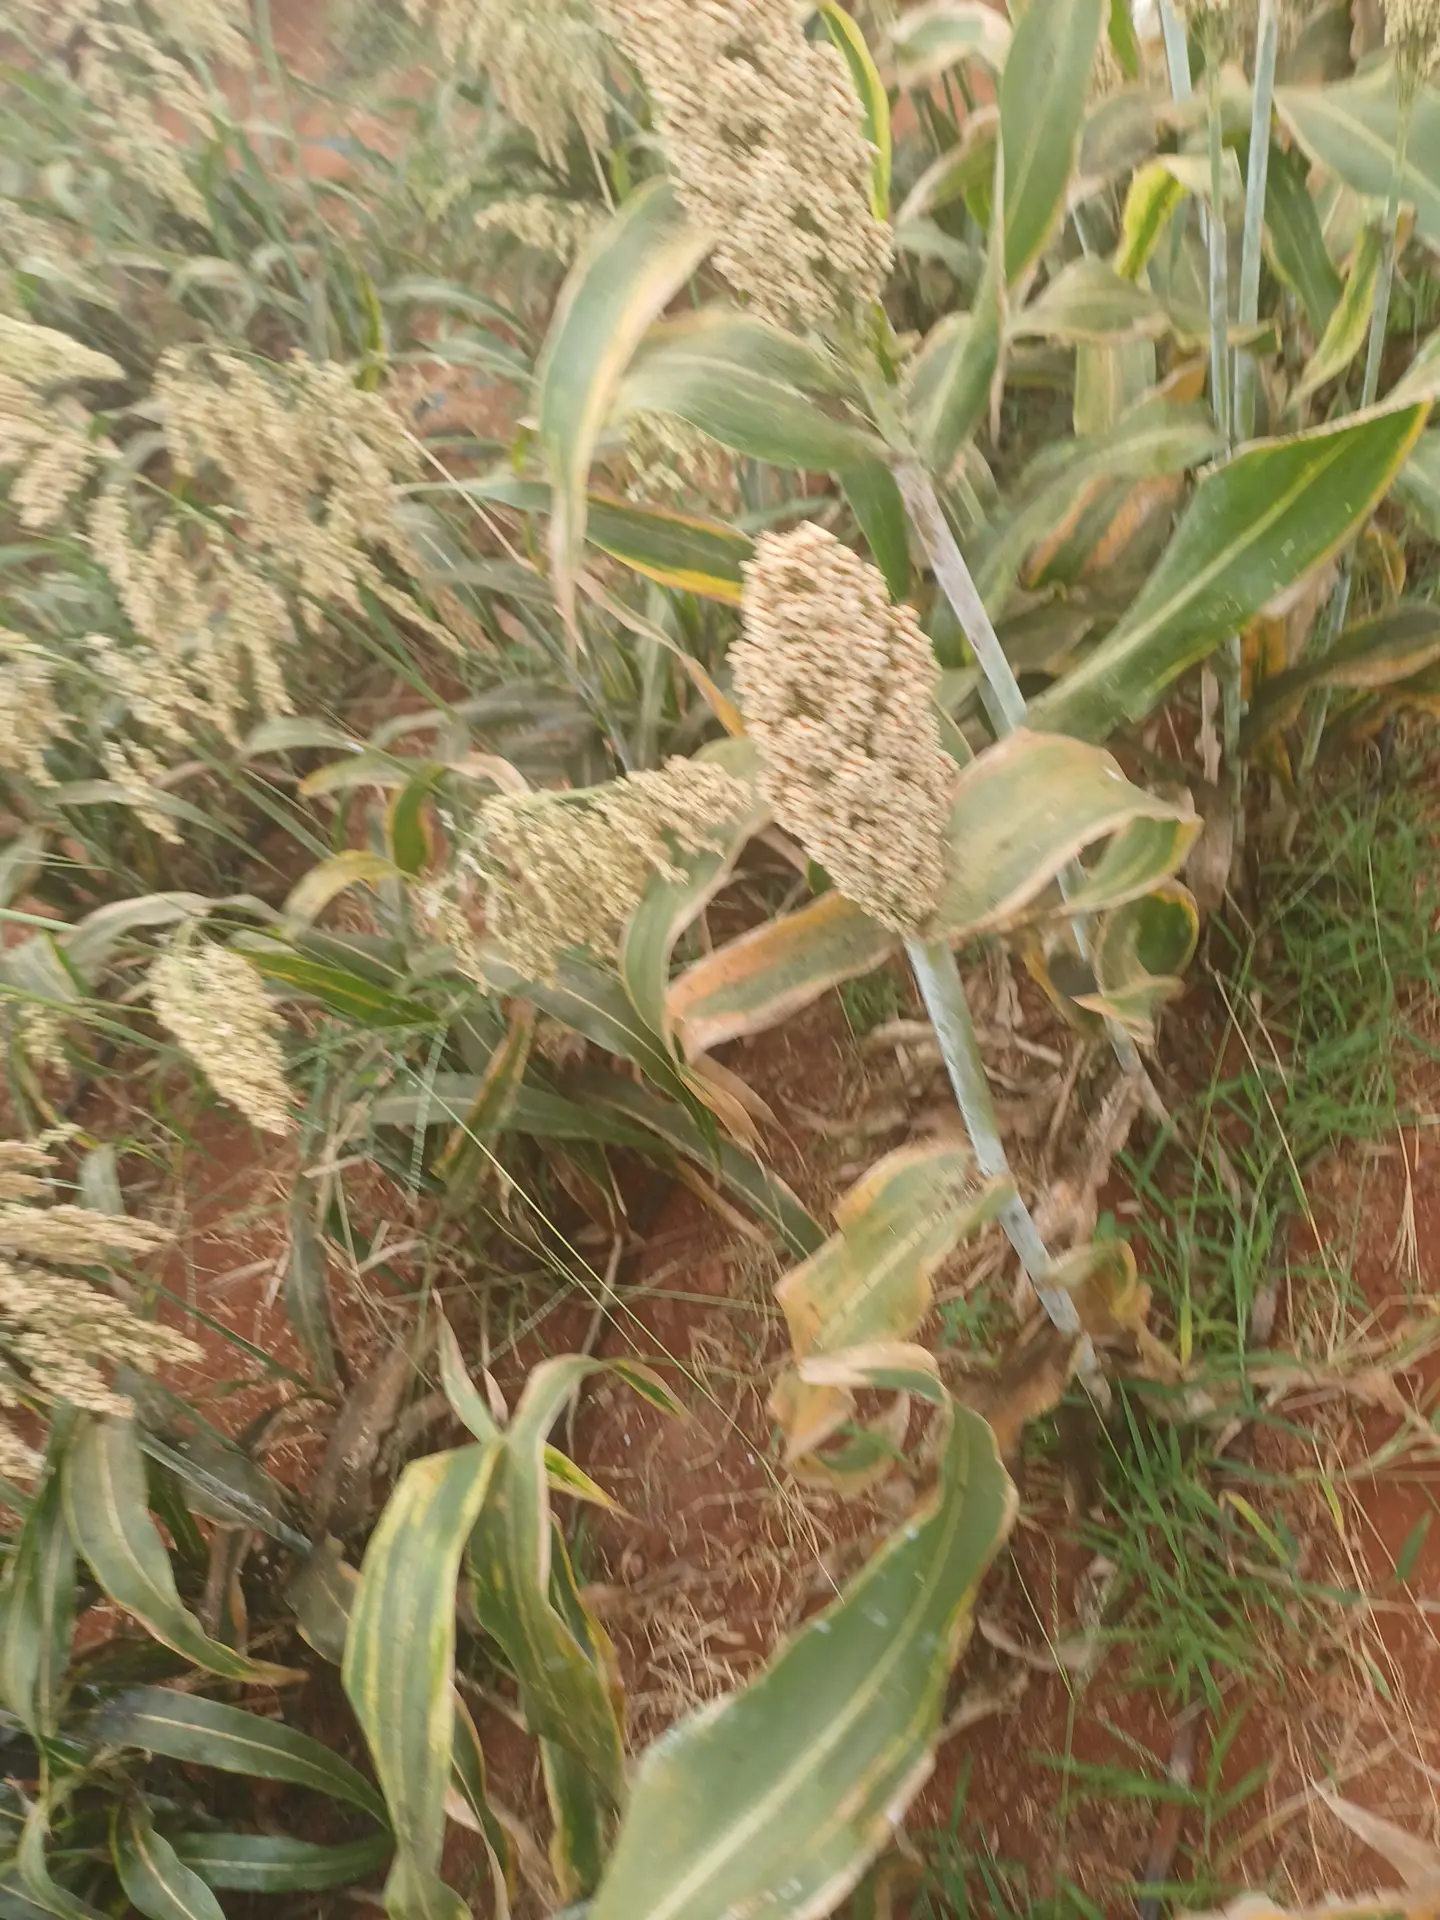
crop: sorghum
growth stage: maturity
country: Kenya
